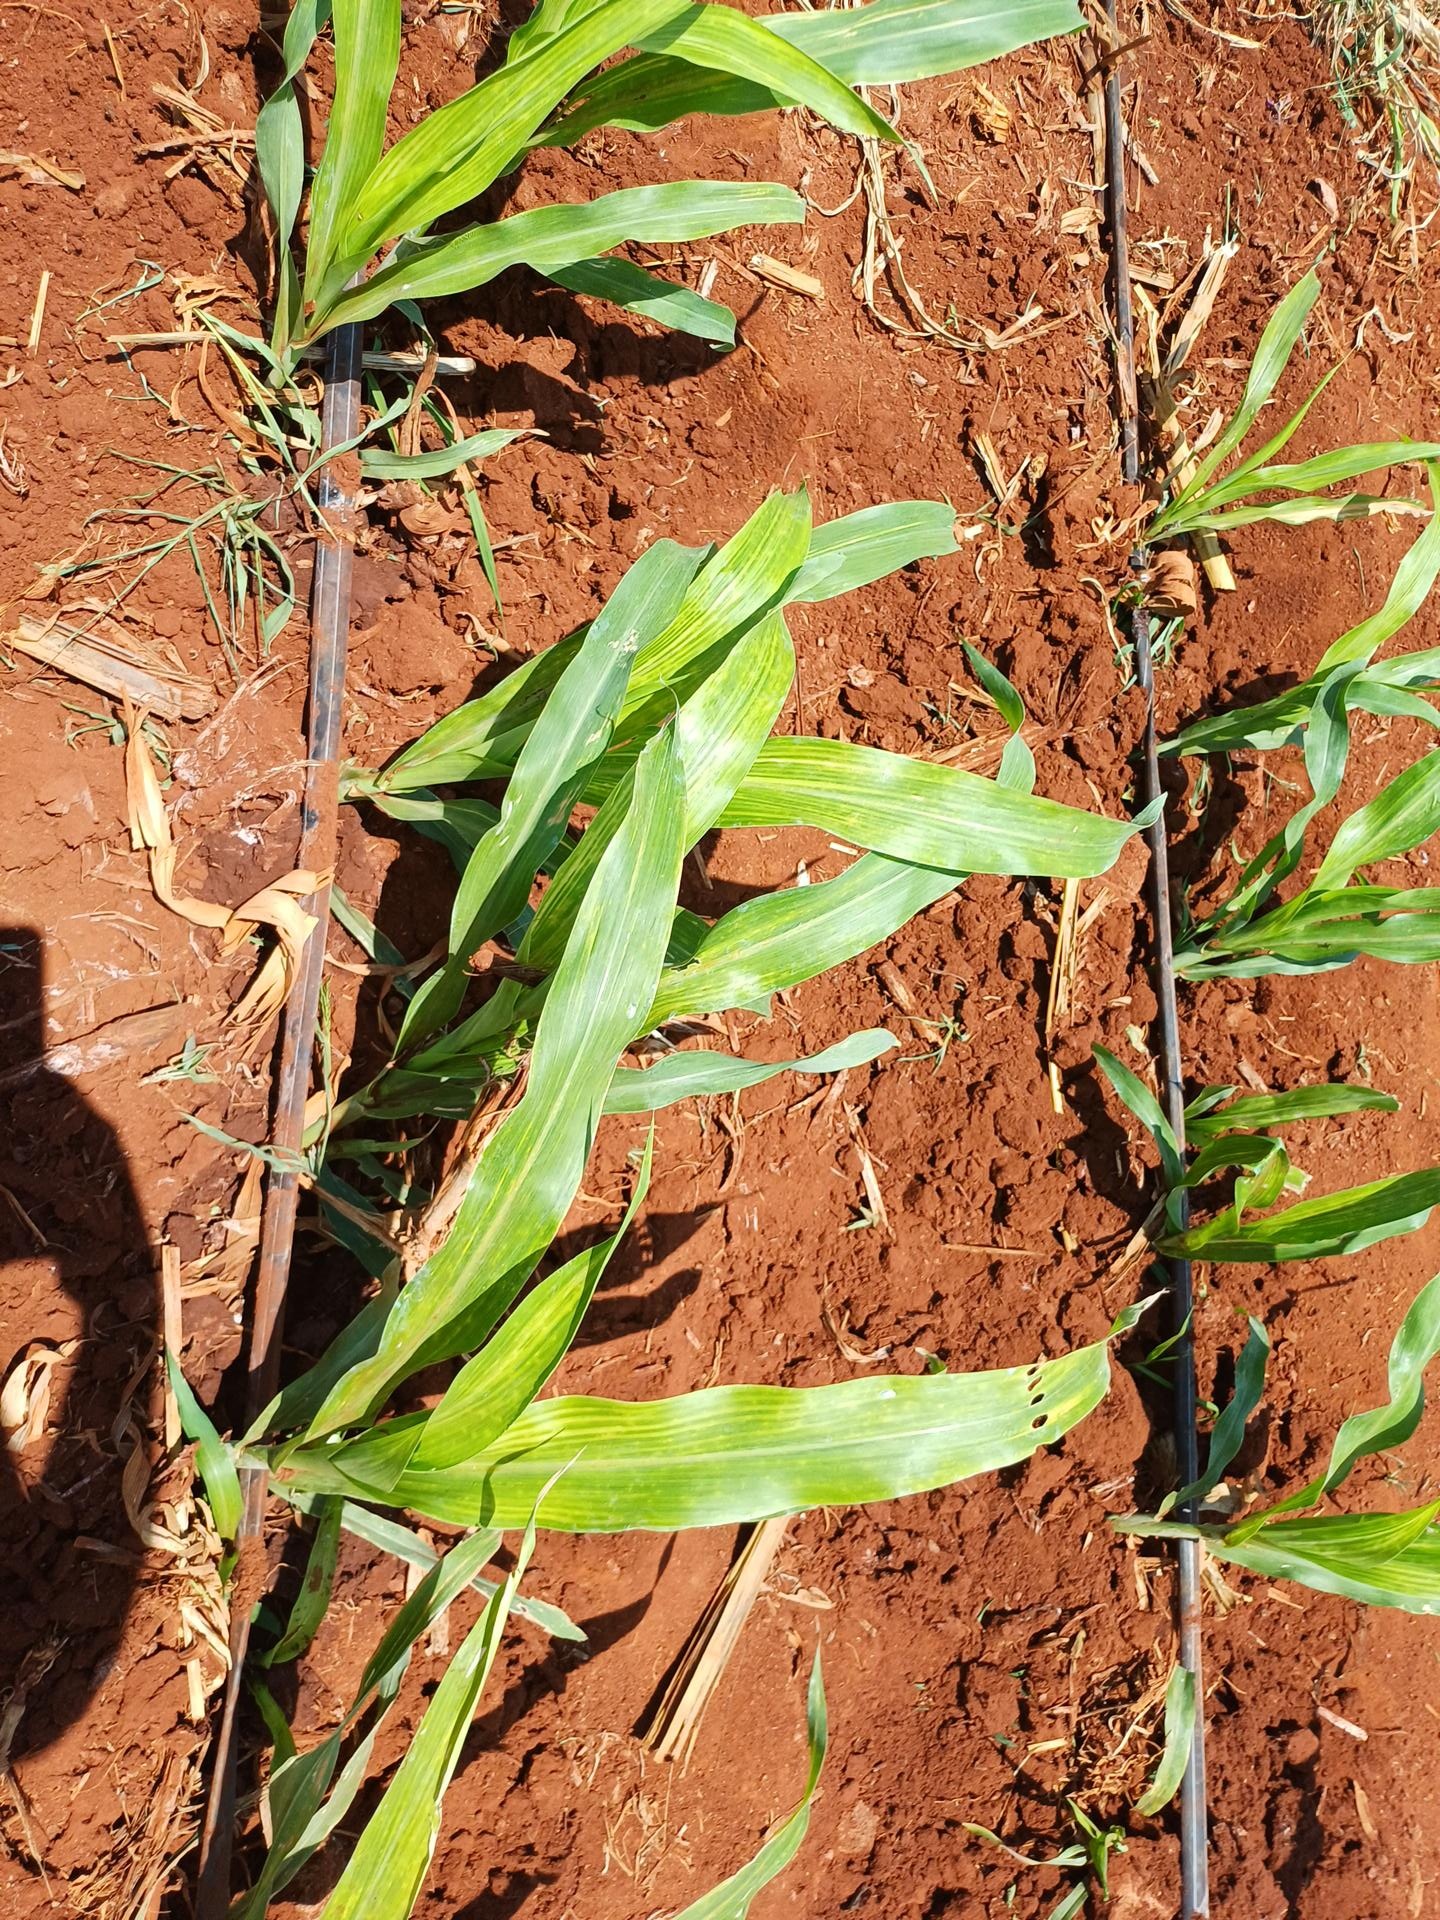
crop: sorghum
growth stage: vegetative
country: Kenya
